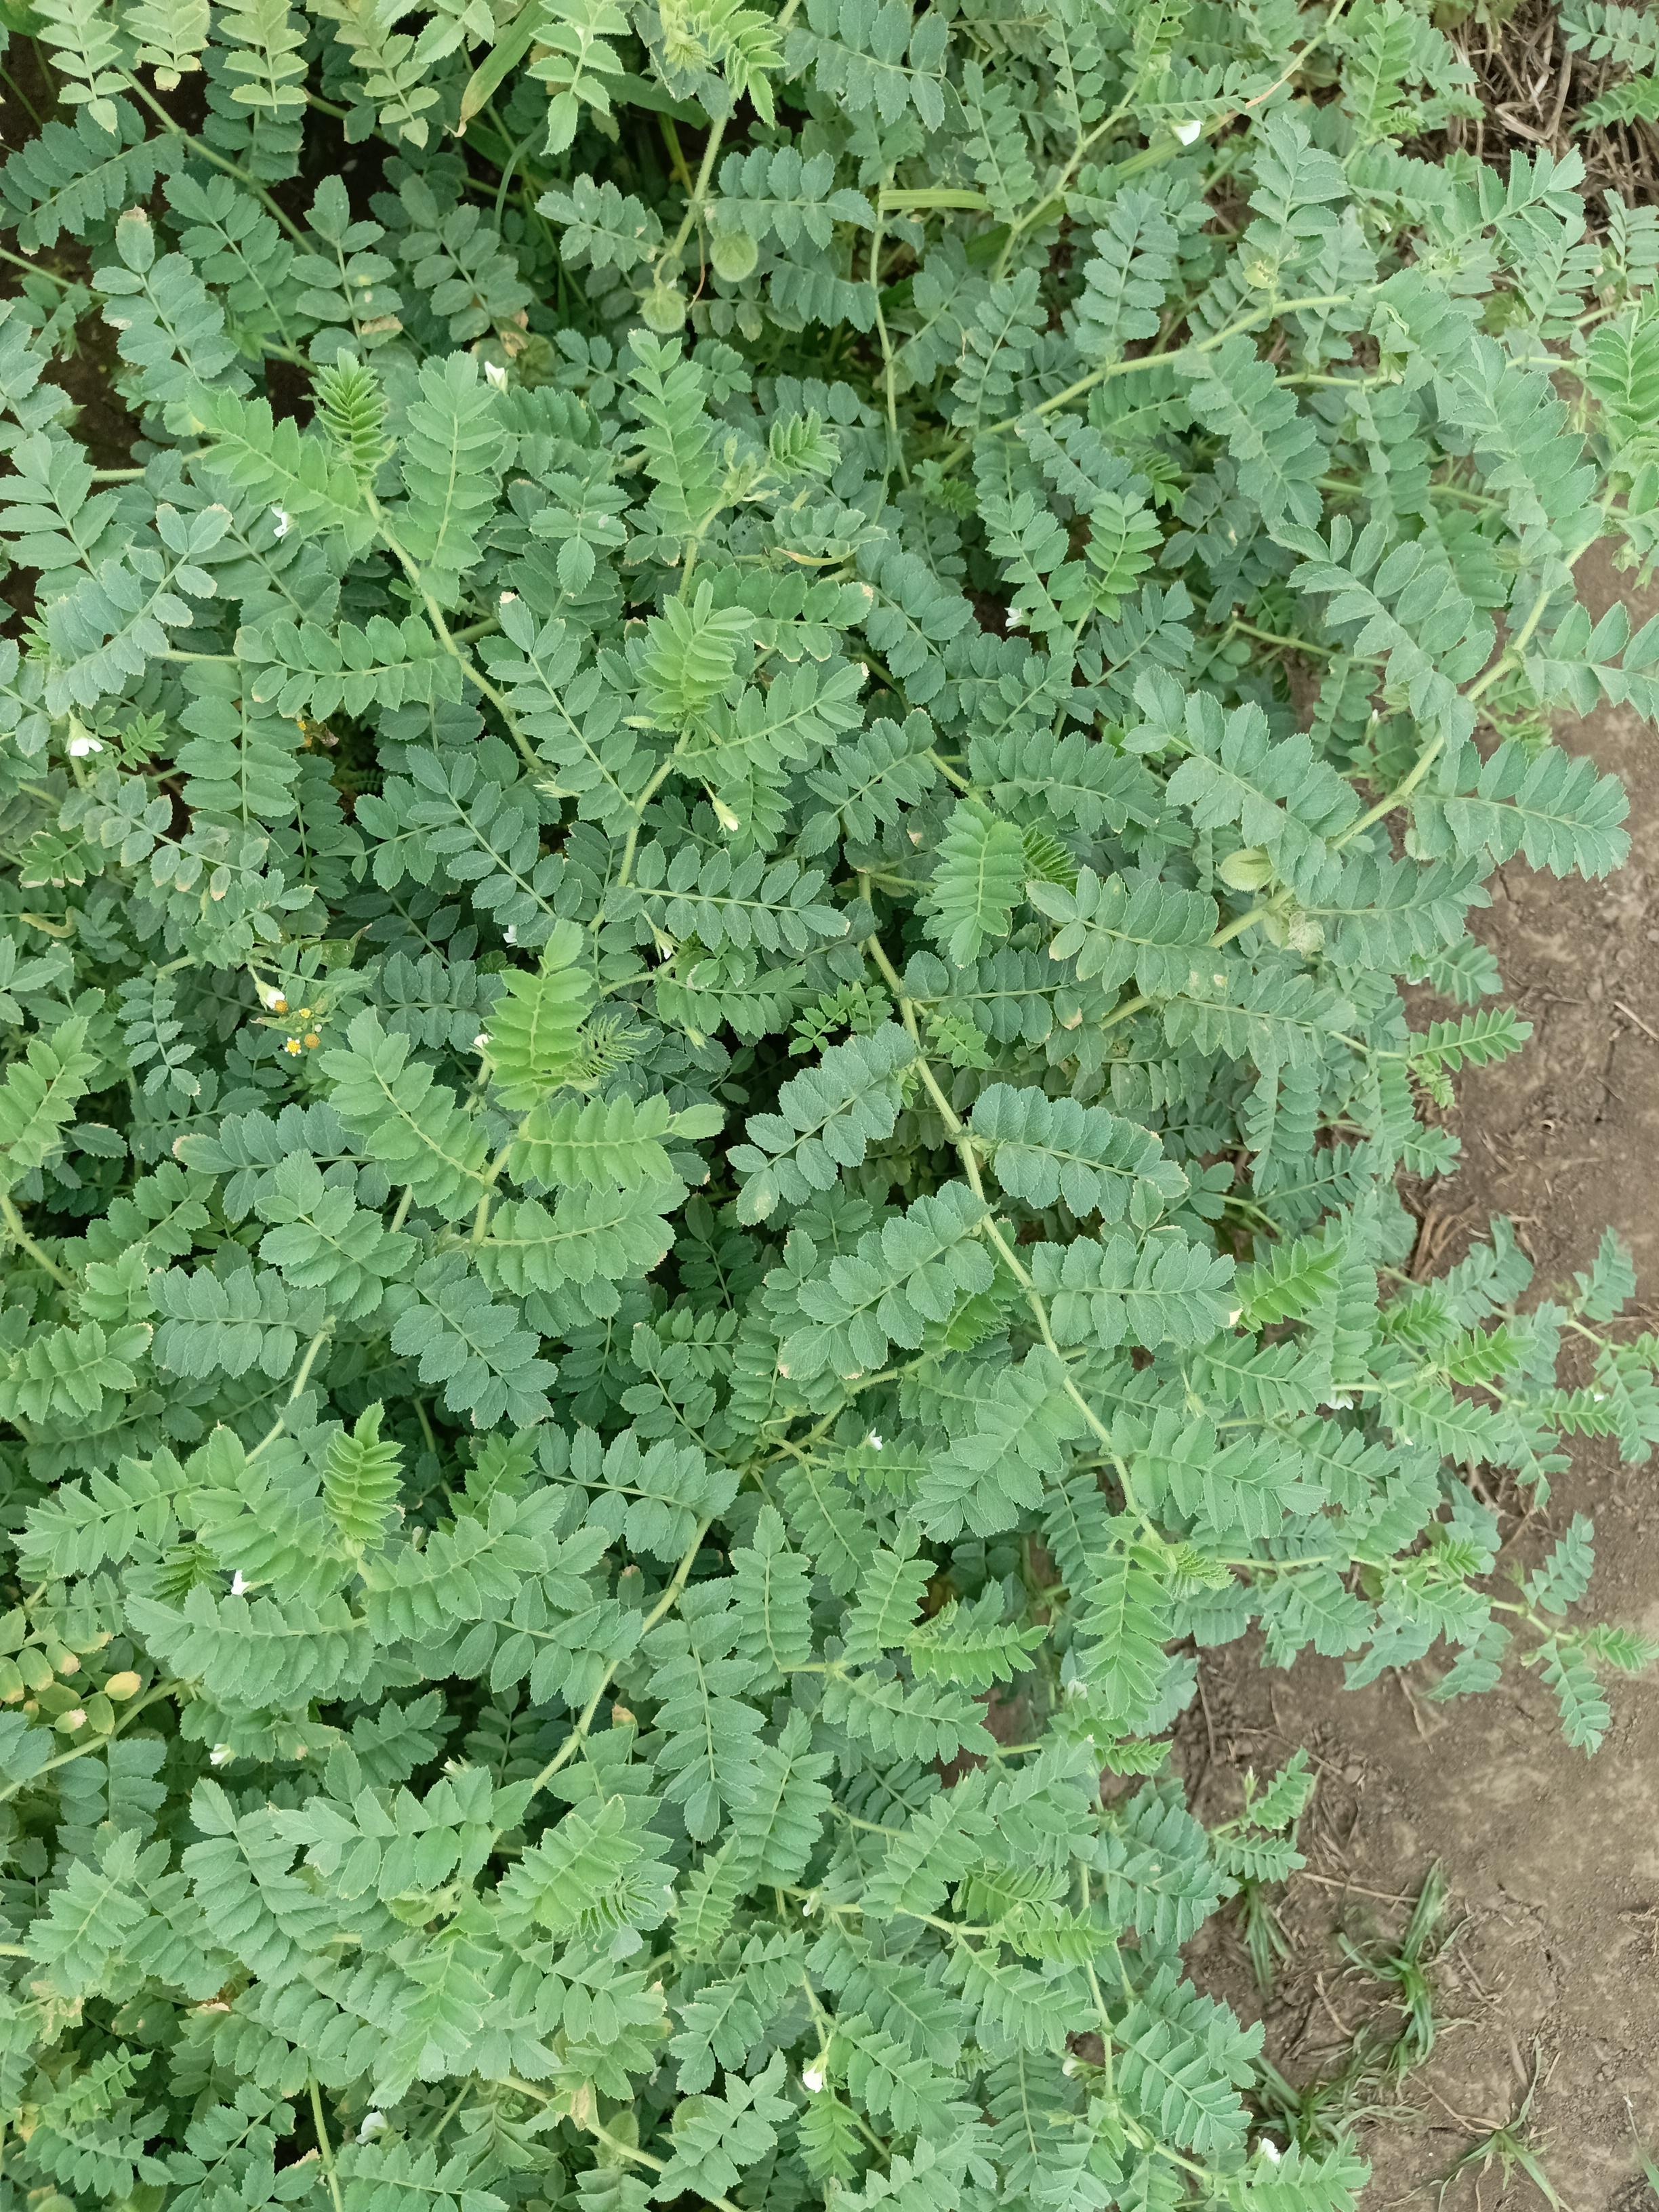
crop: chickpea
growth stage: development pod
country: Tanzania
